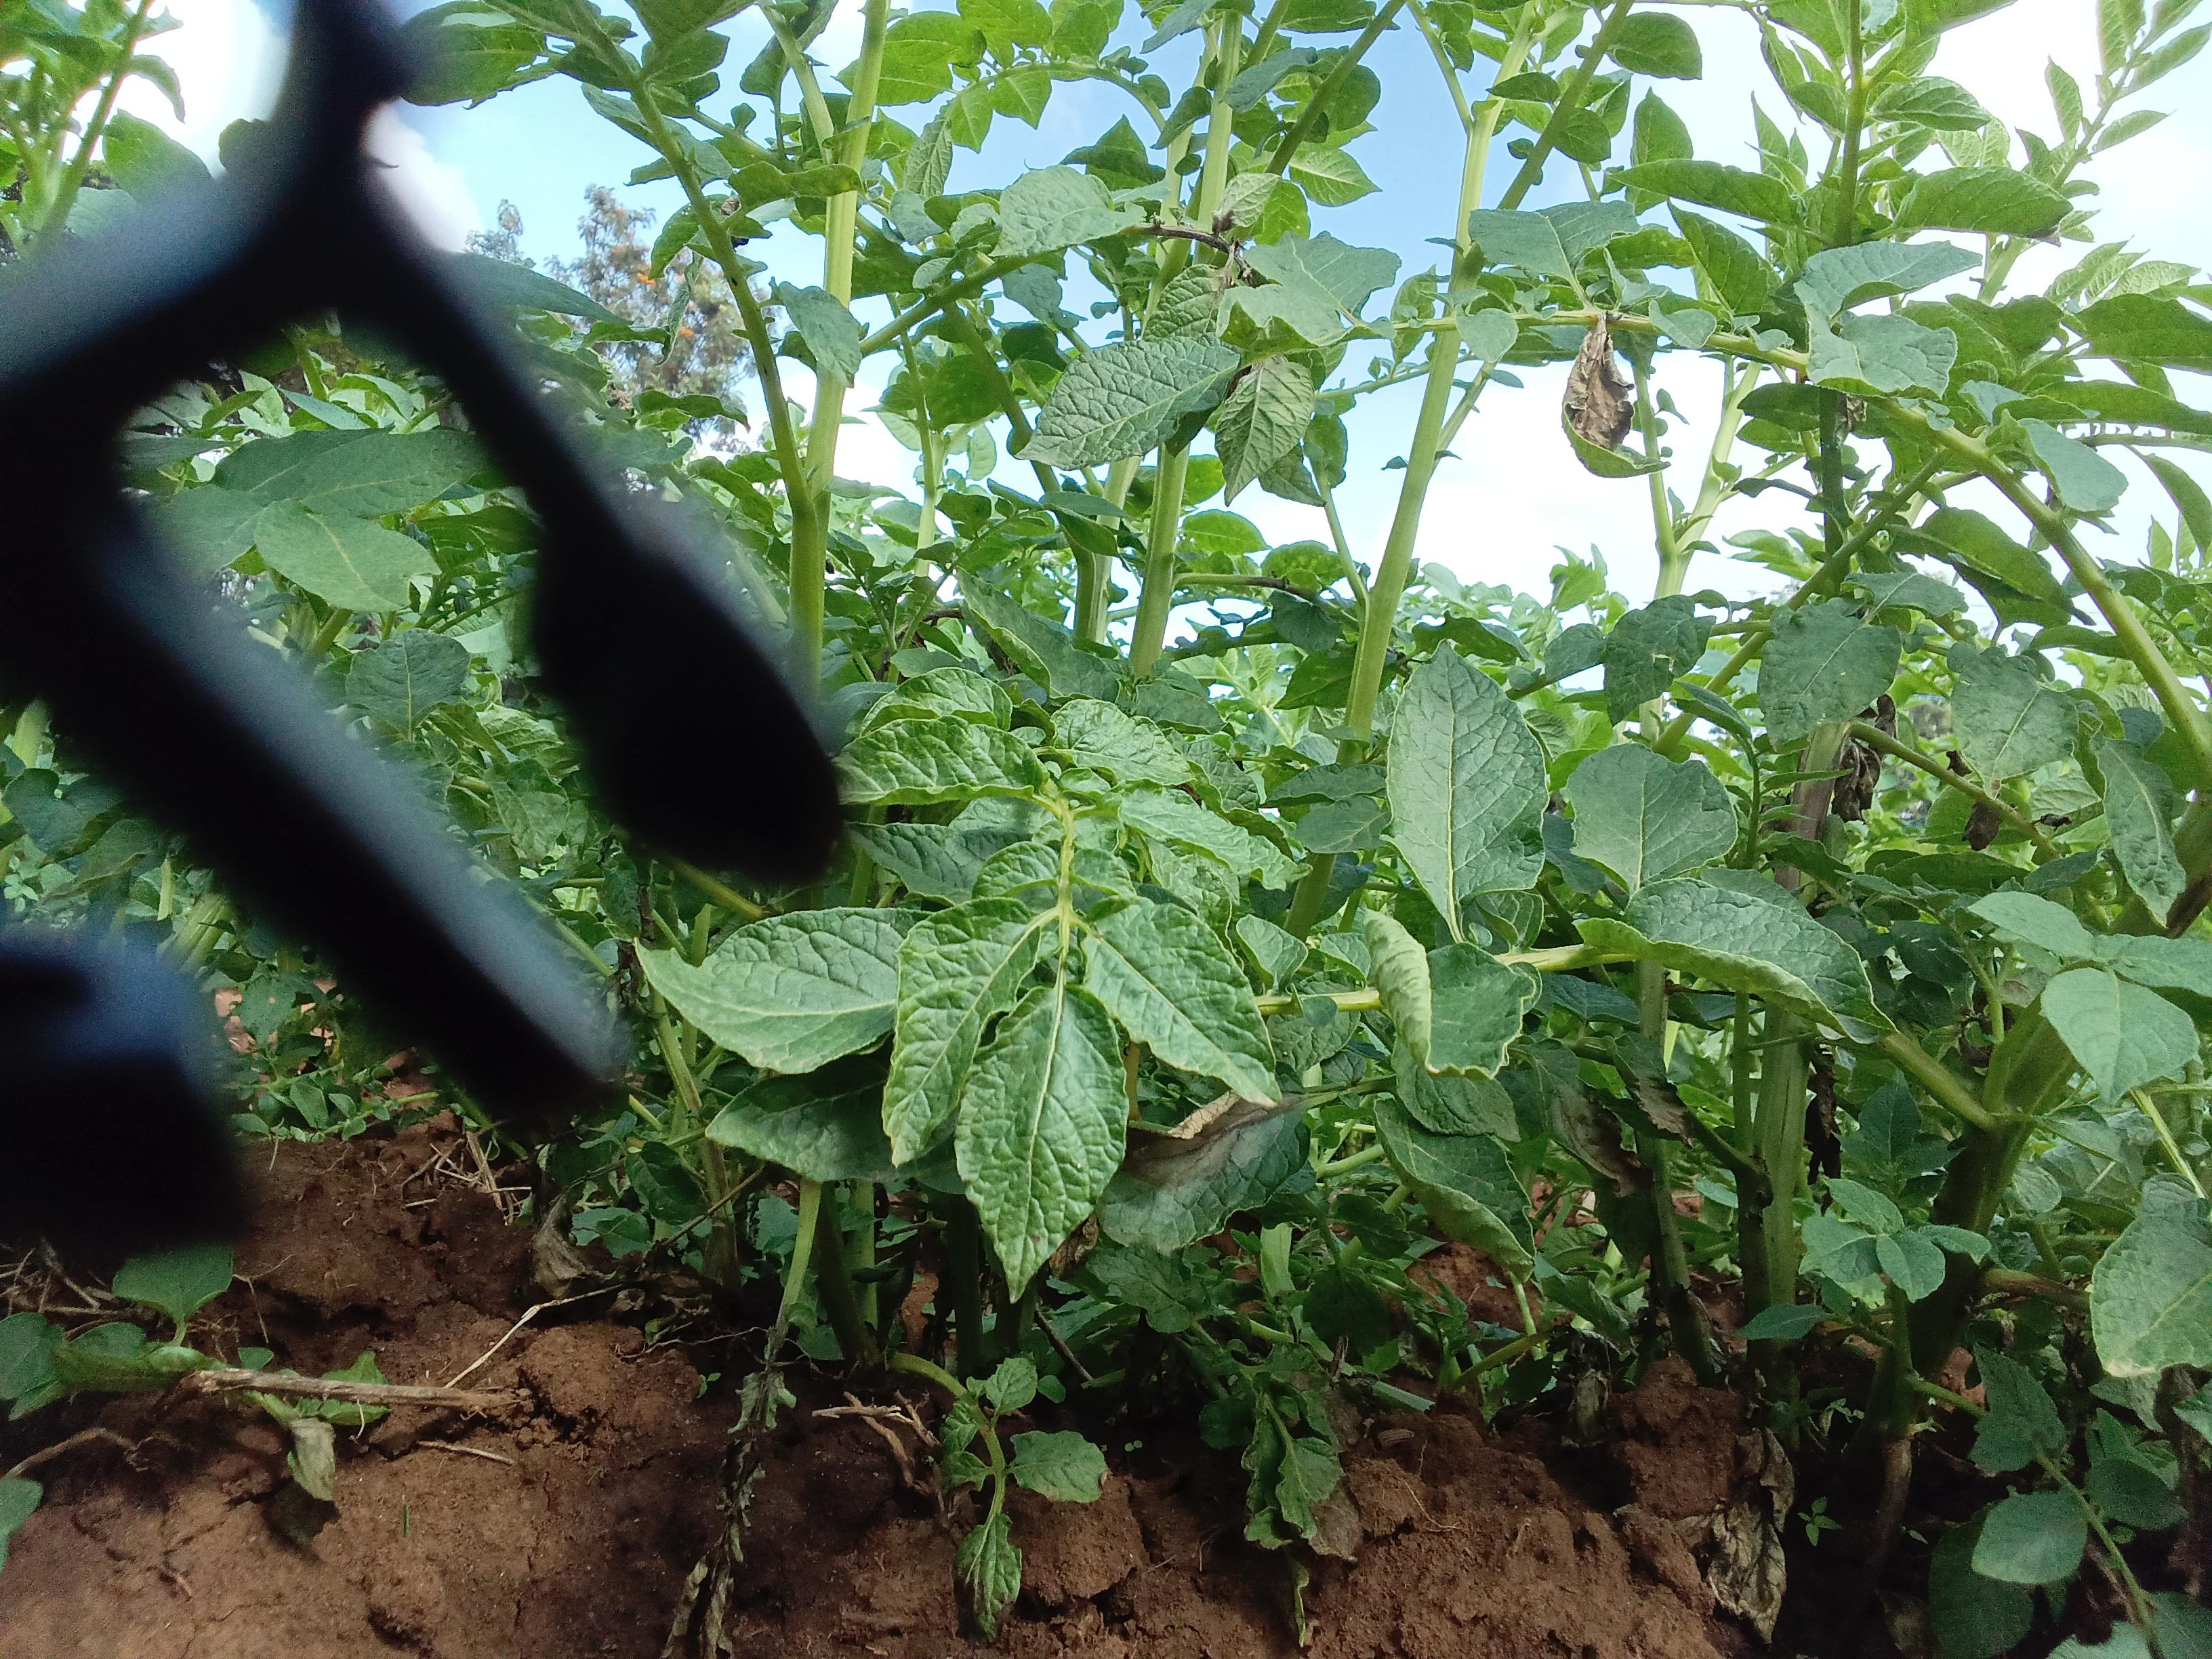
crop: potato
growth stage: vegetative
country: Kenya
